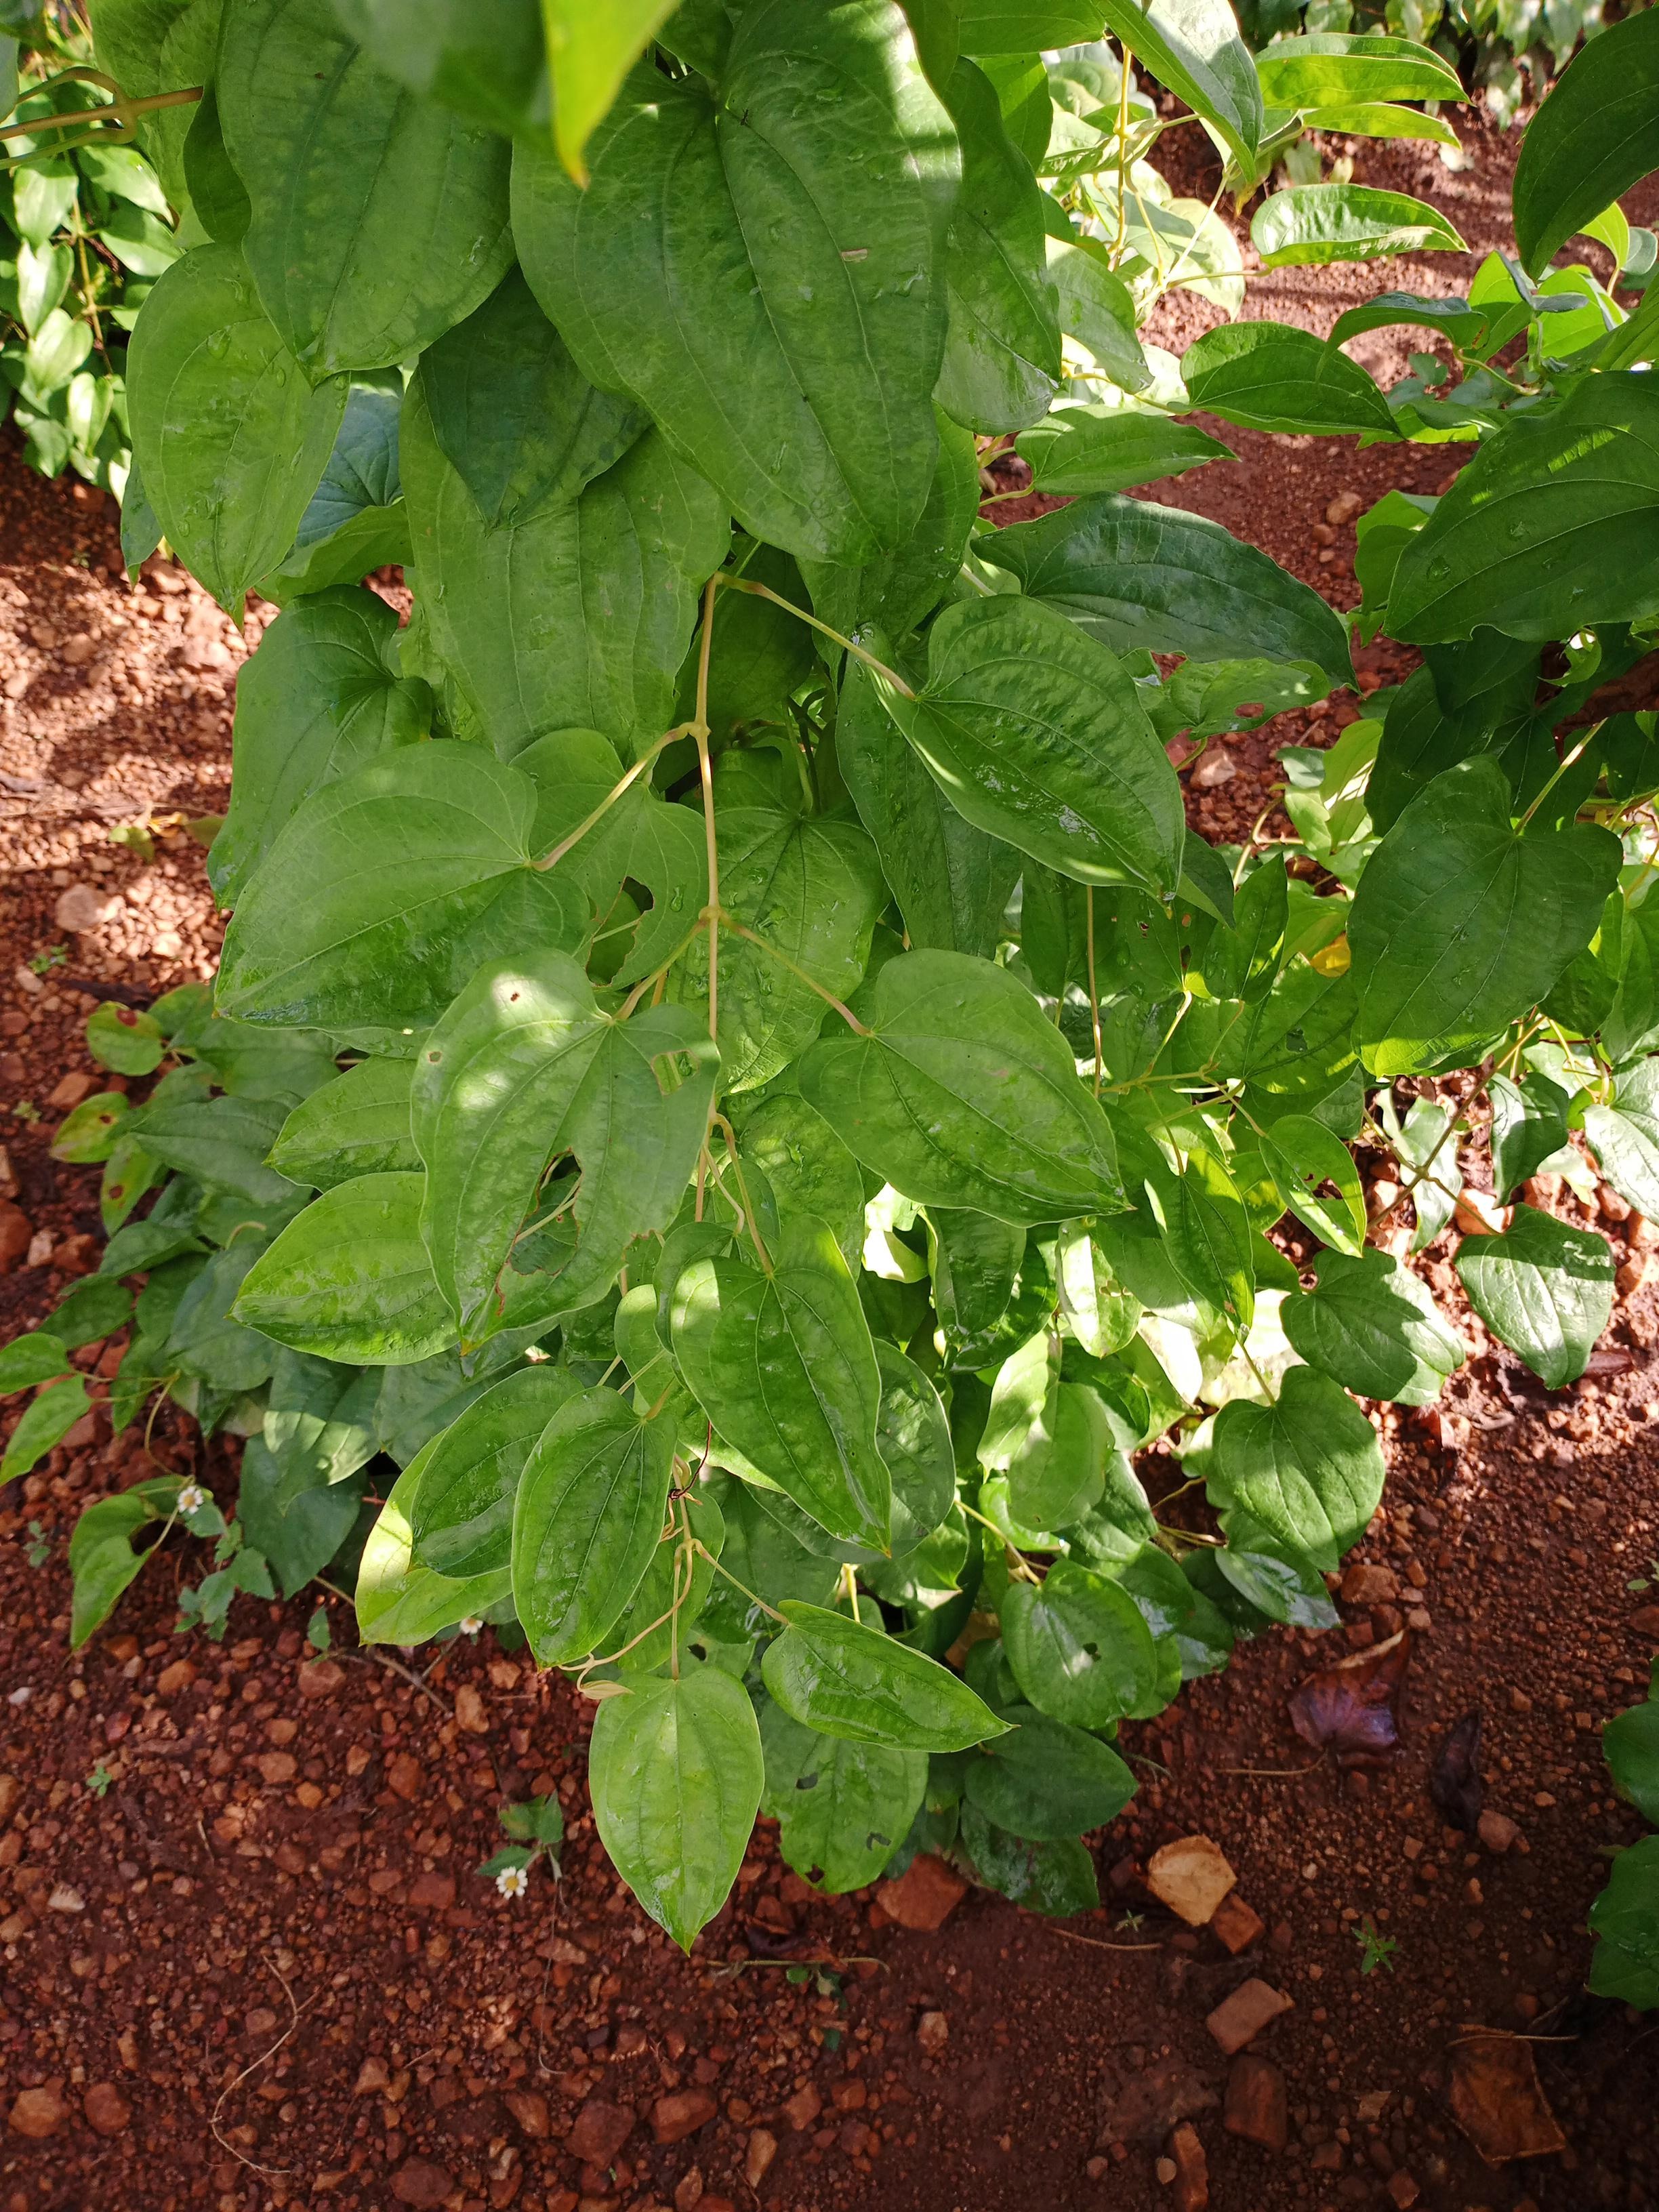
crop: yam
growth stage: vegetative
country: Nigeria
